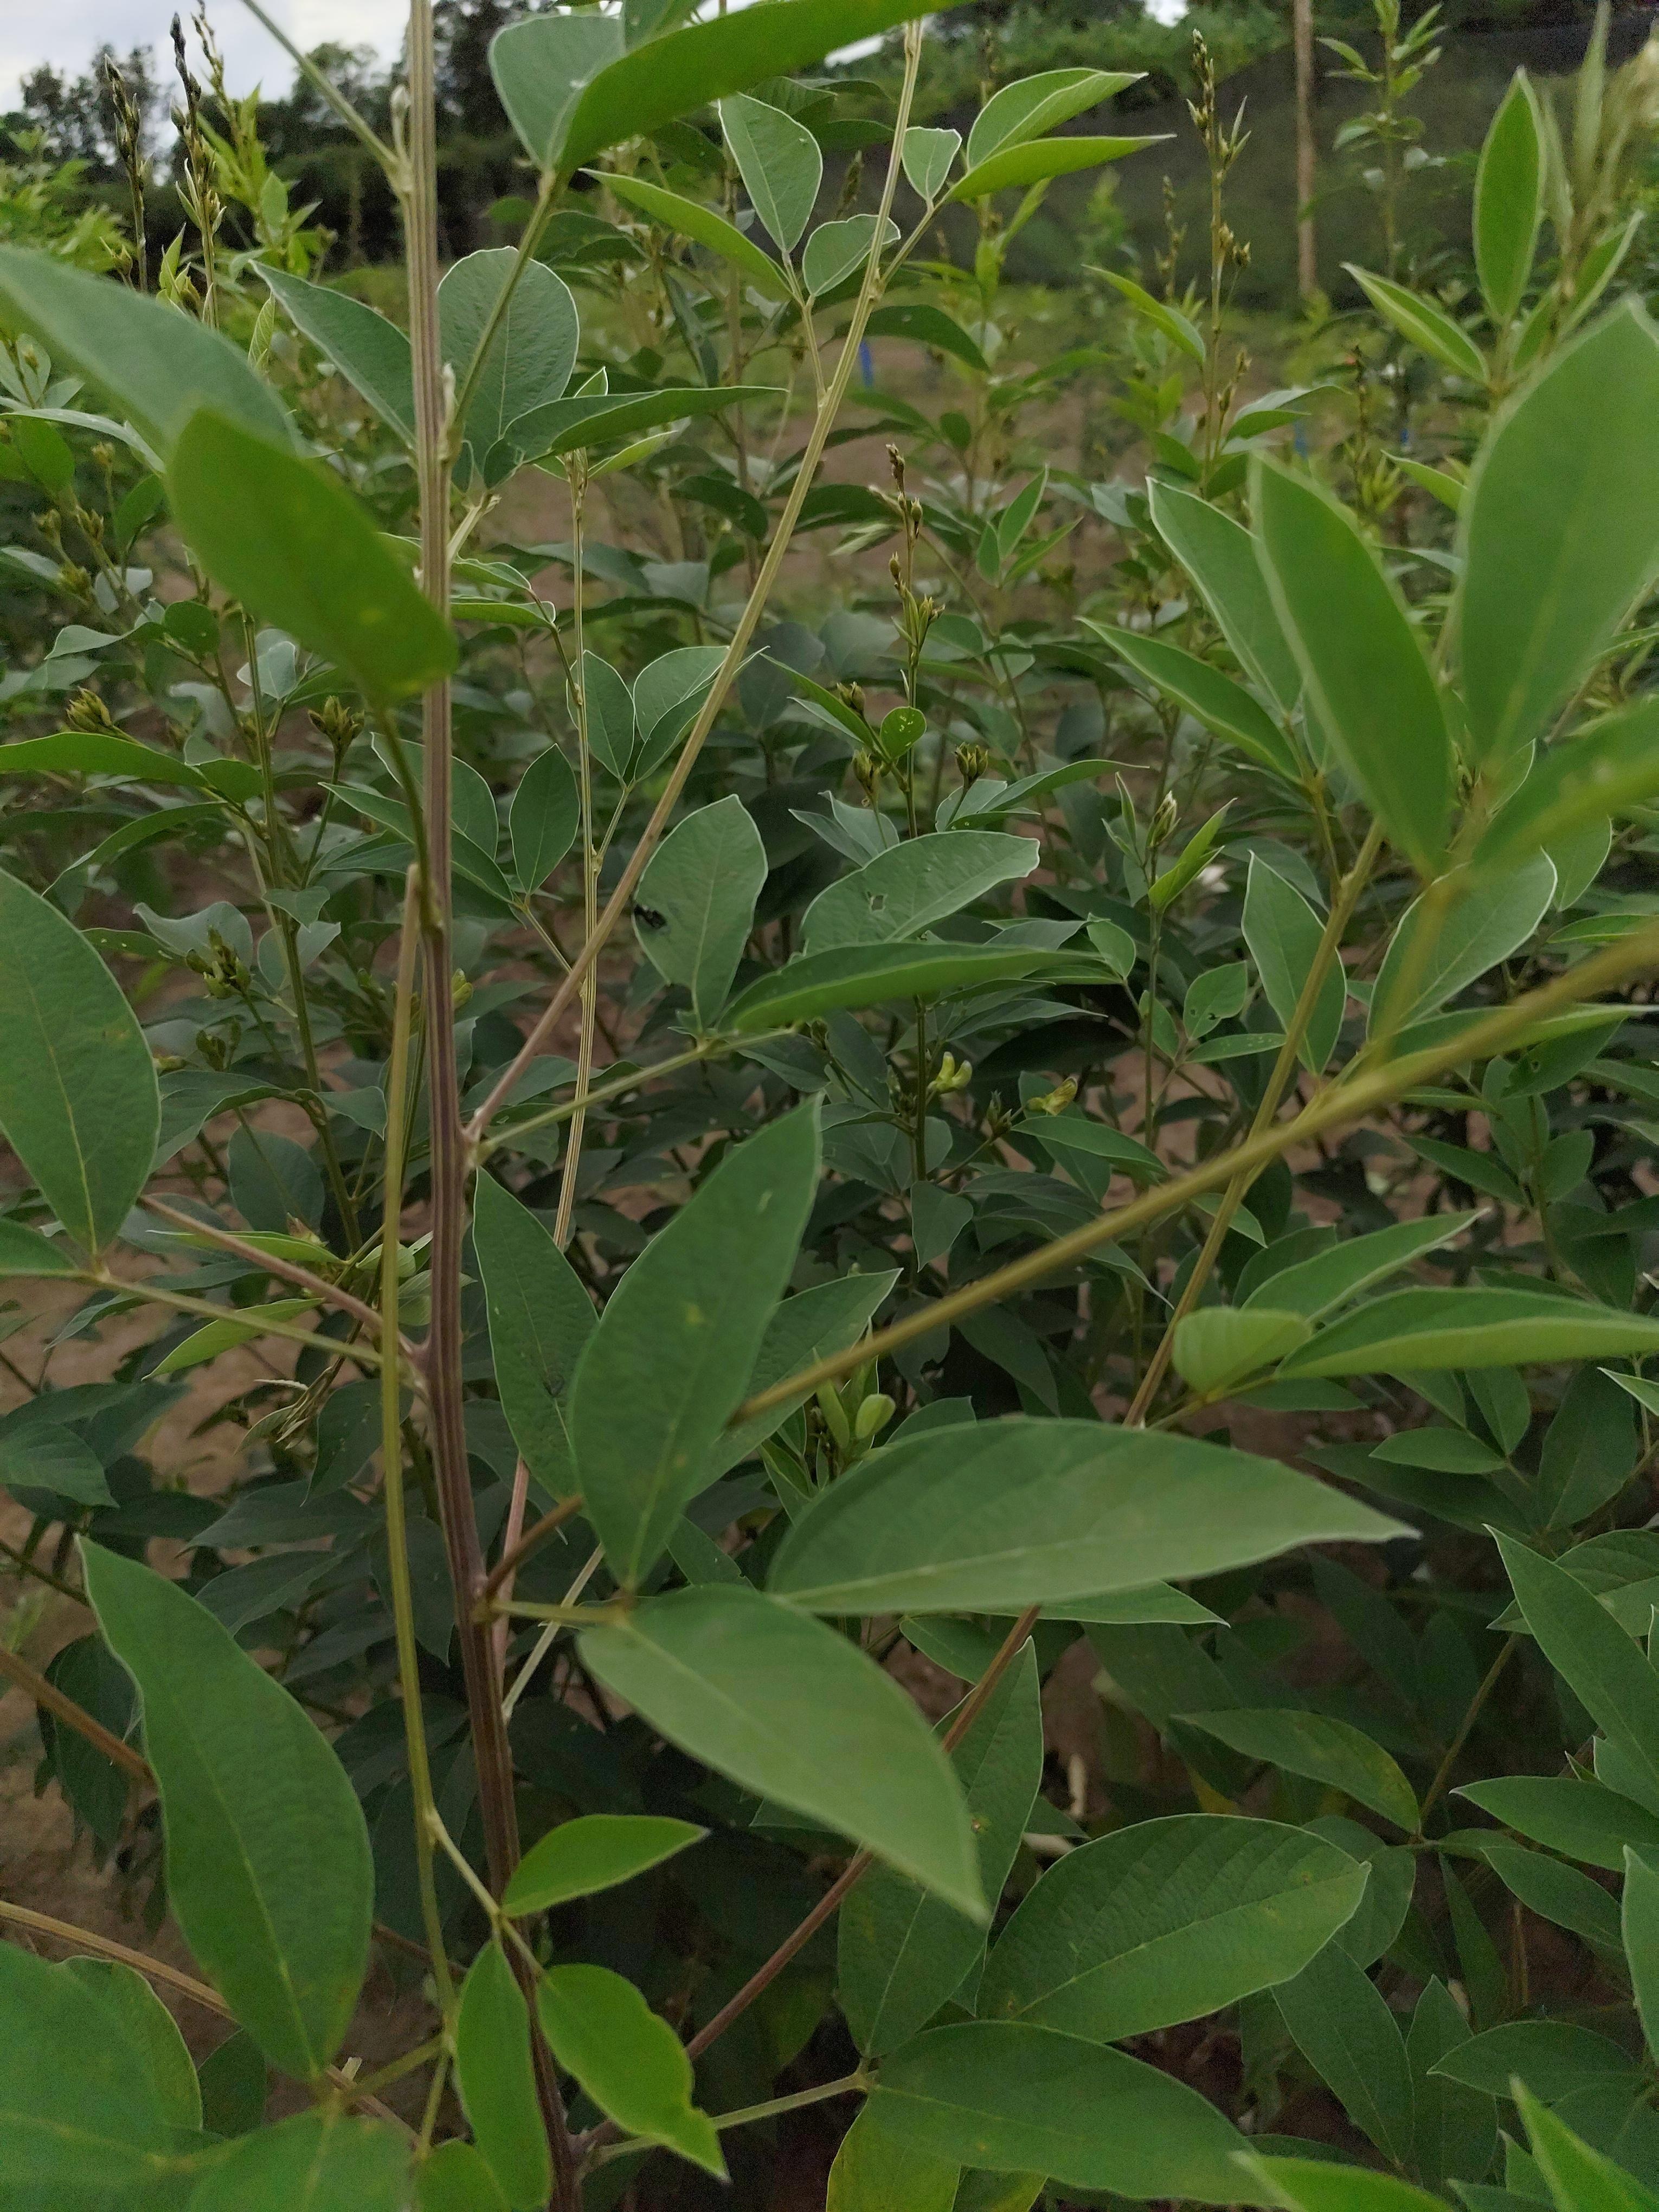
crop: pigeonpea
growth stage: flowering
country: Tanzania
